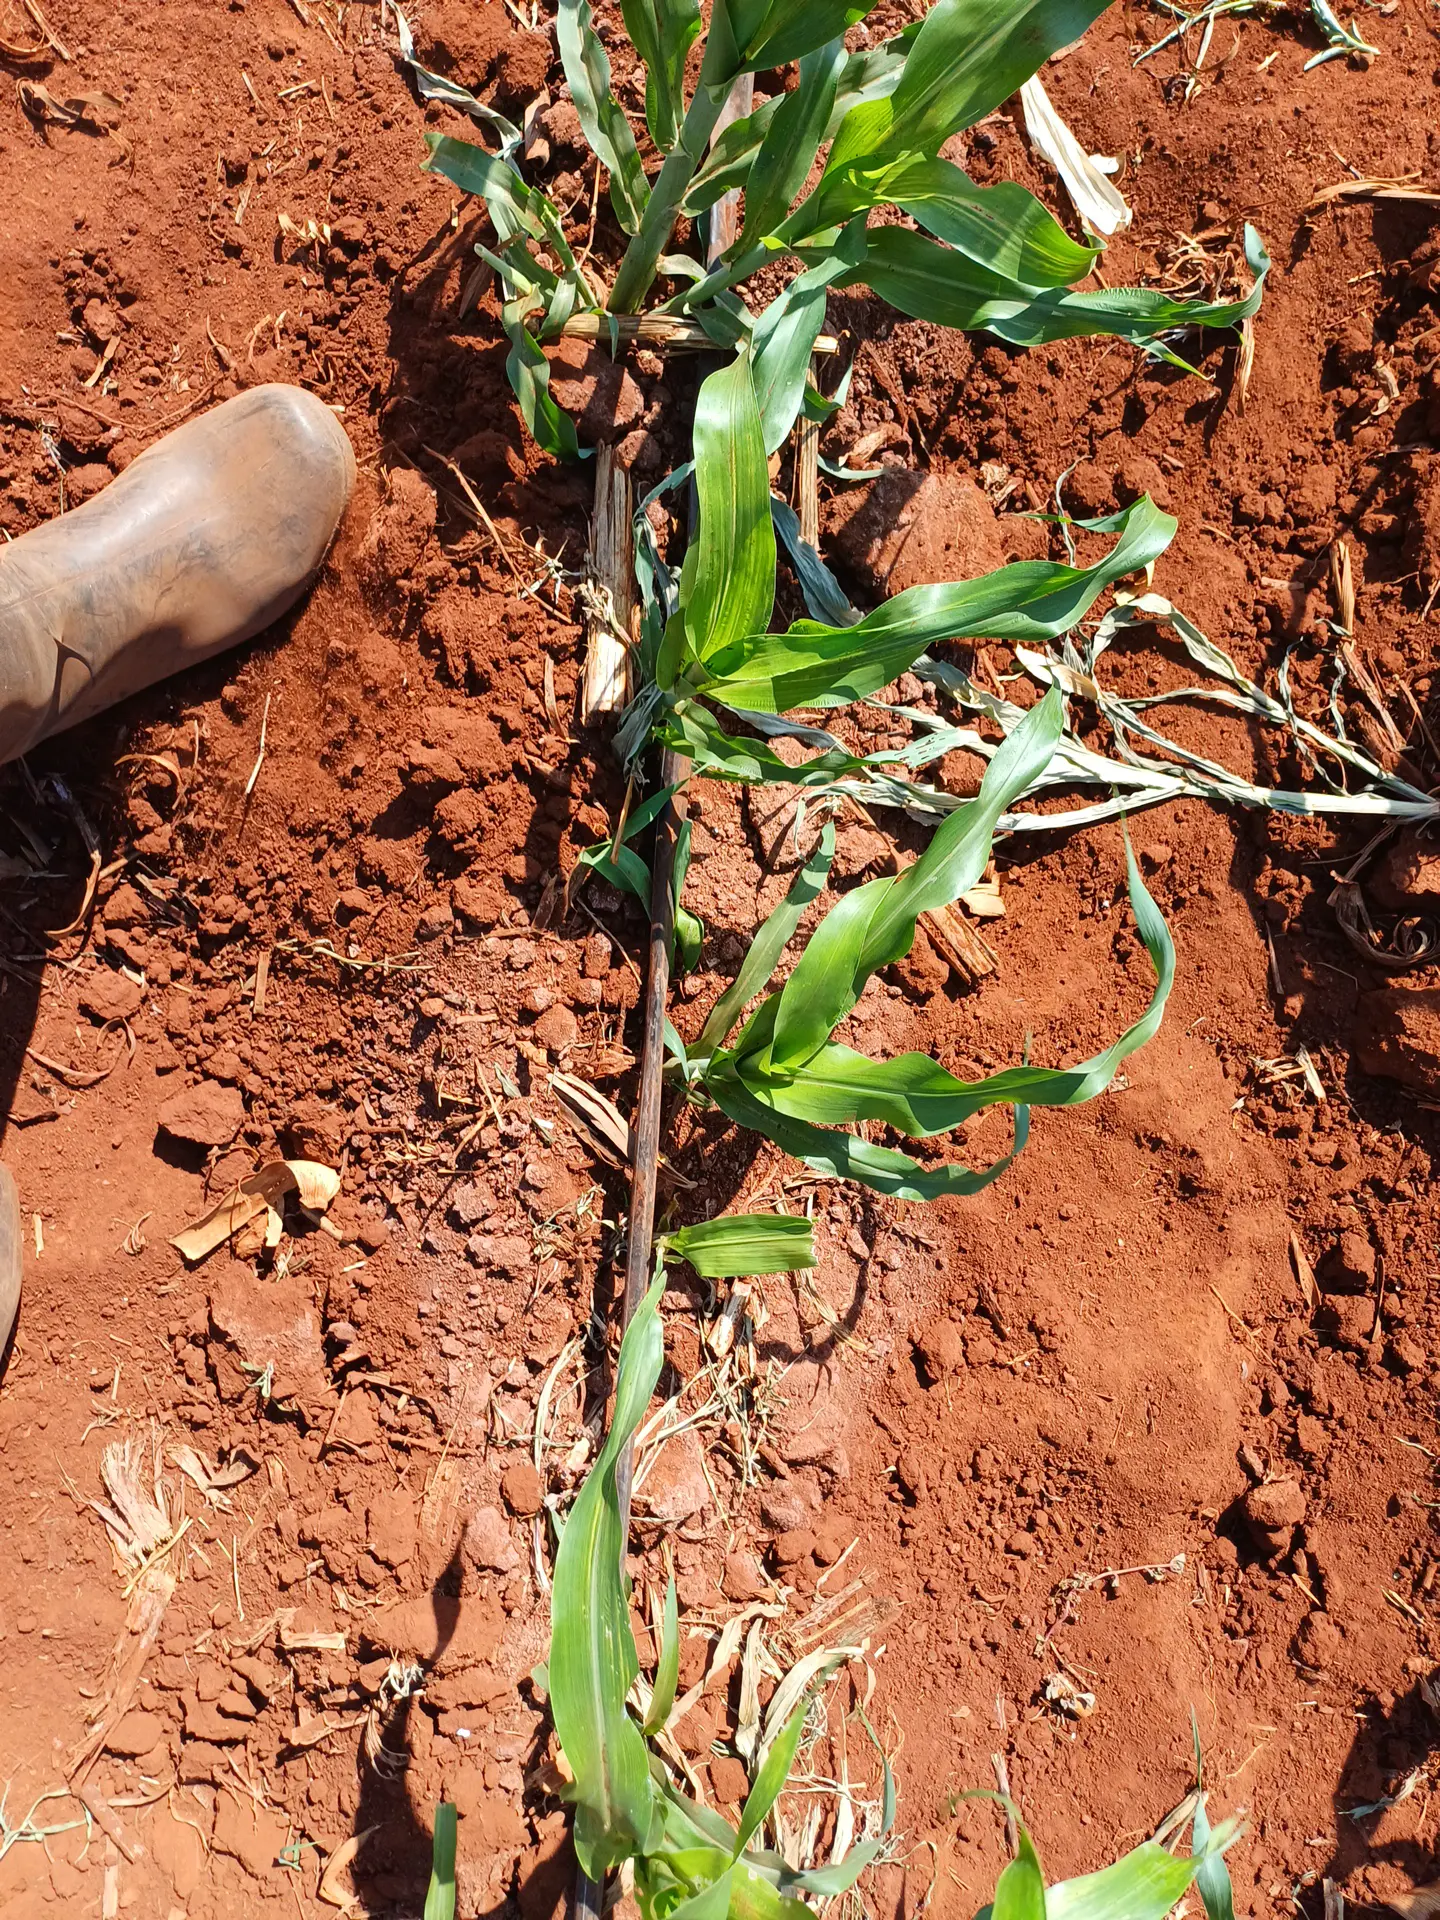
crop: sorghum
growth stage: vegetative
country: Kenya
